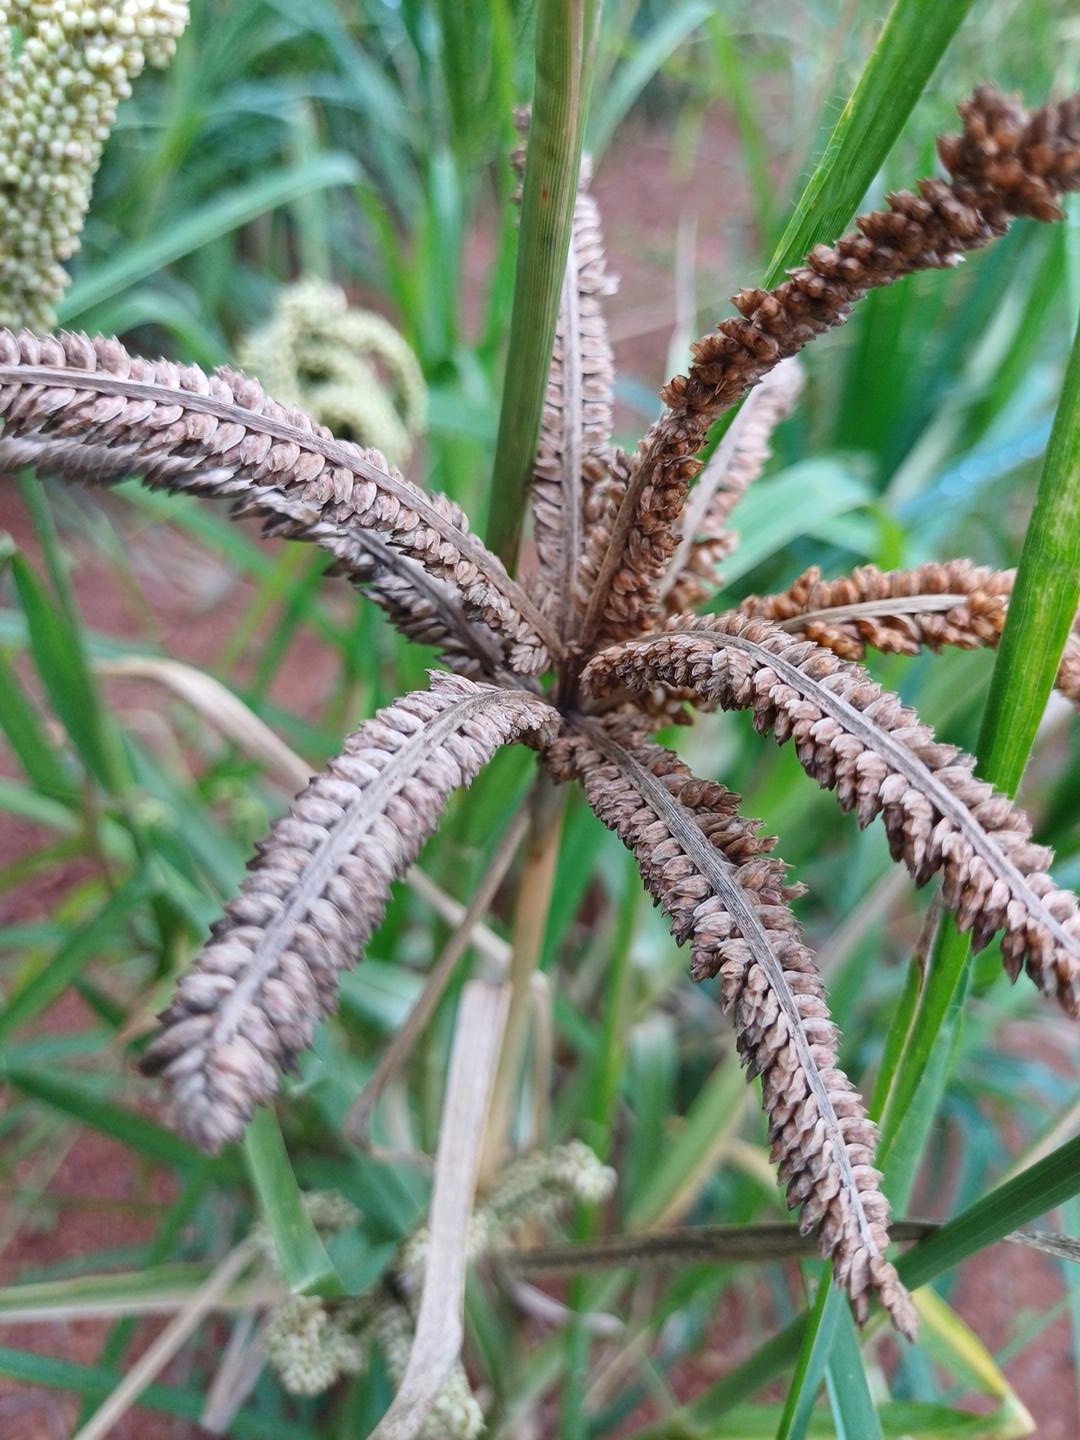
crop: finger millet
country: Kenya
